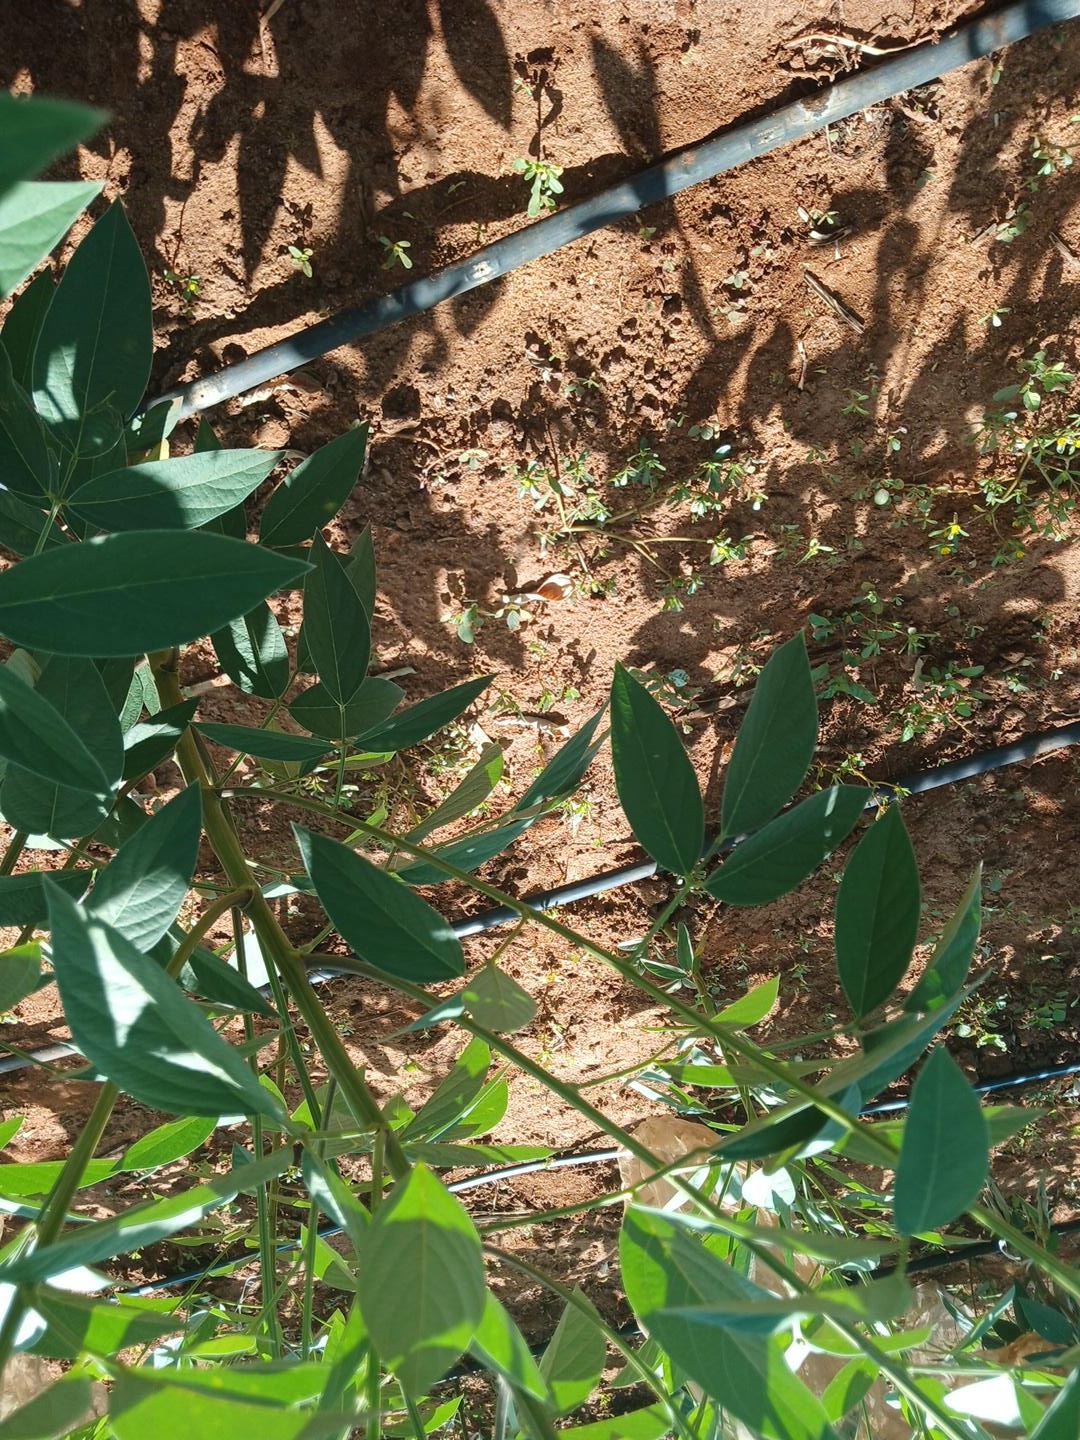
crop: pigeonpea
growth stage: flowering
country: Kenya
